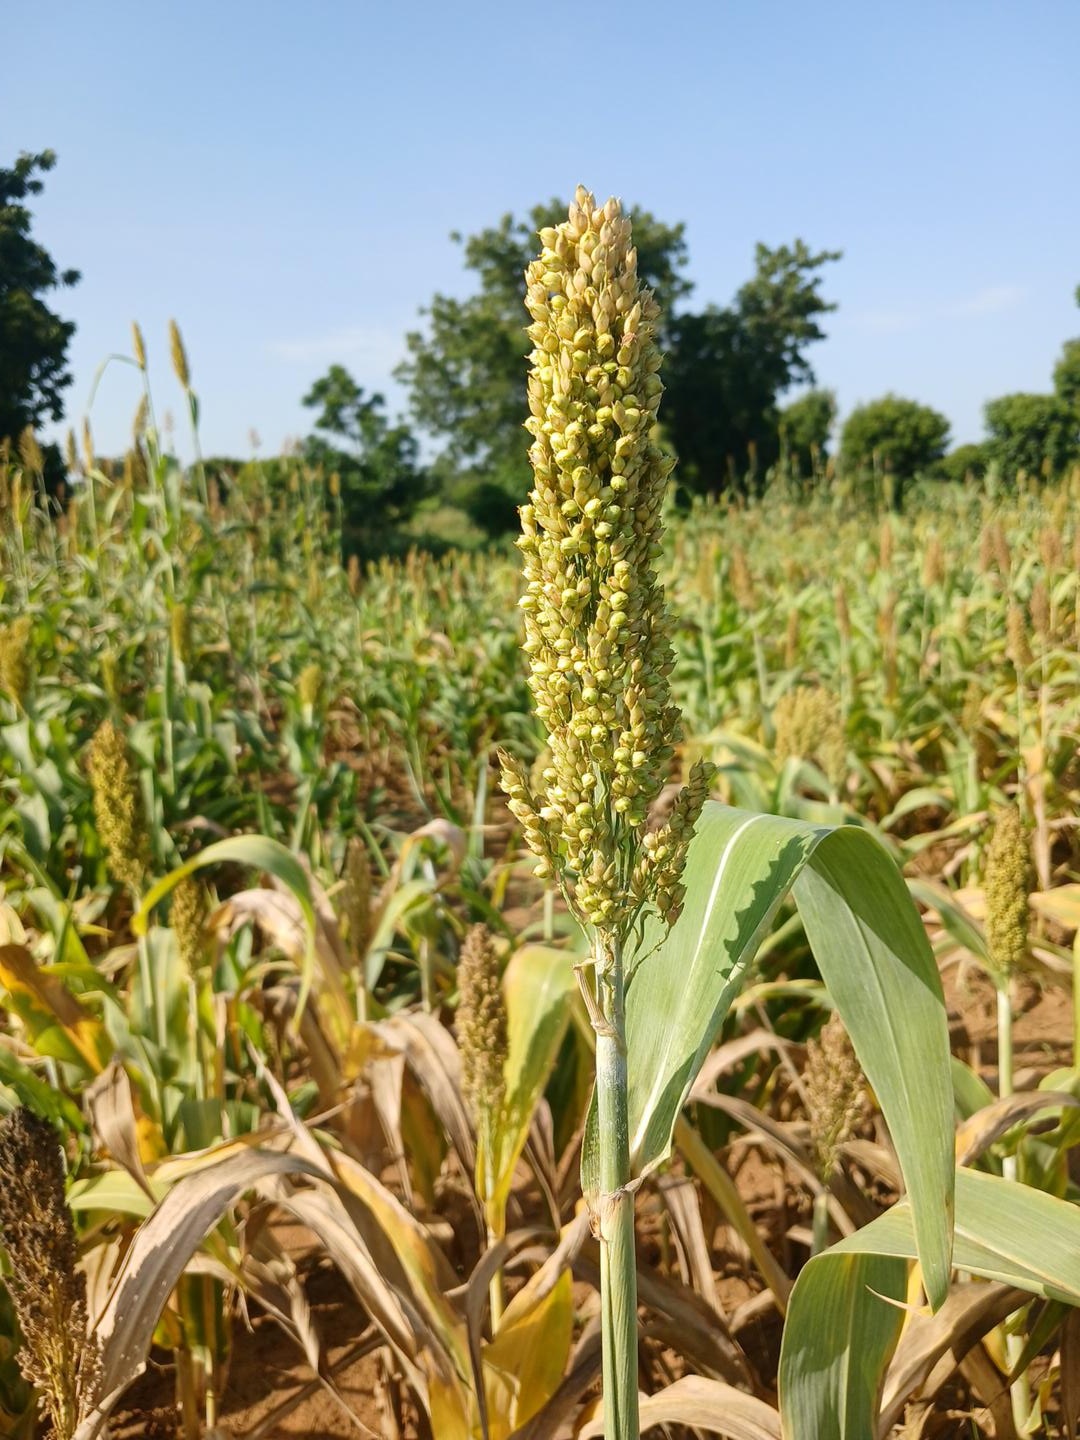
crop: sorghum
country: Senegal
